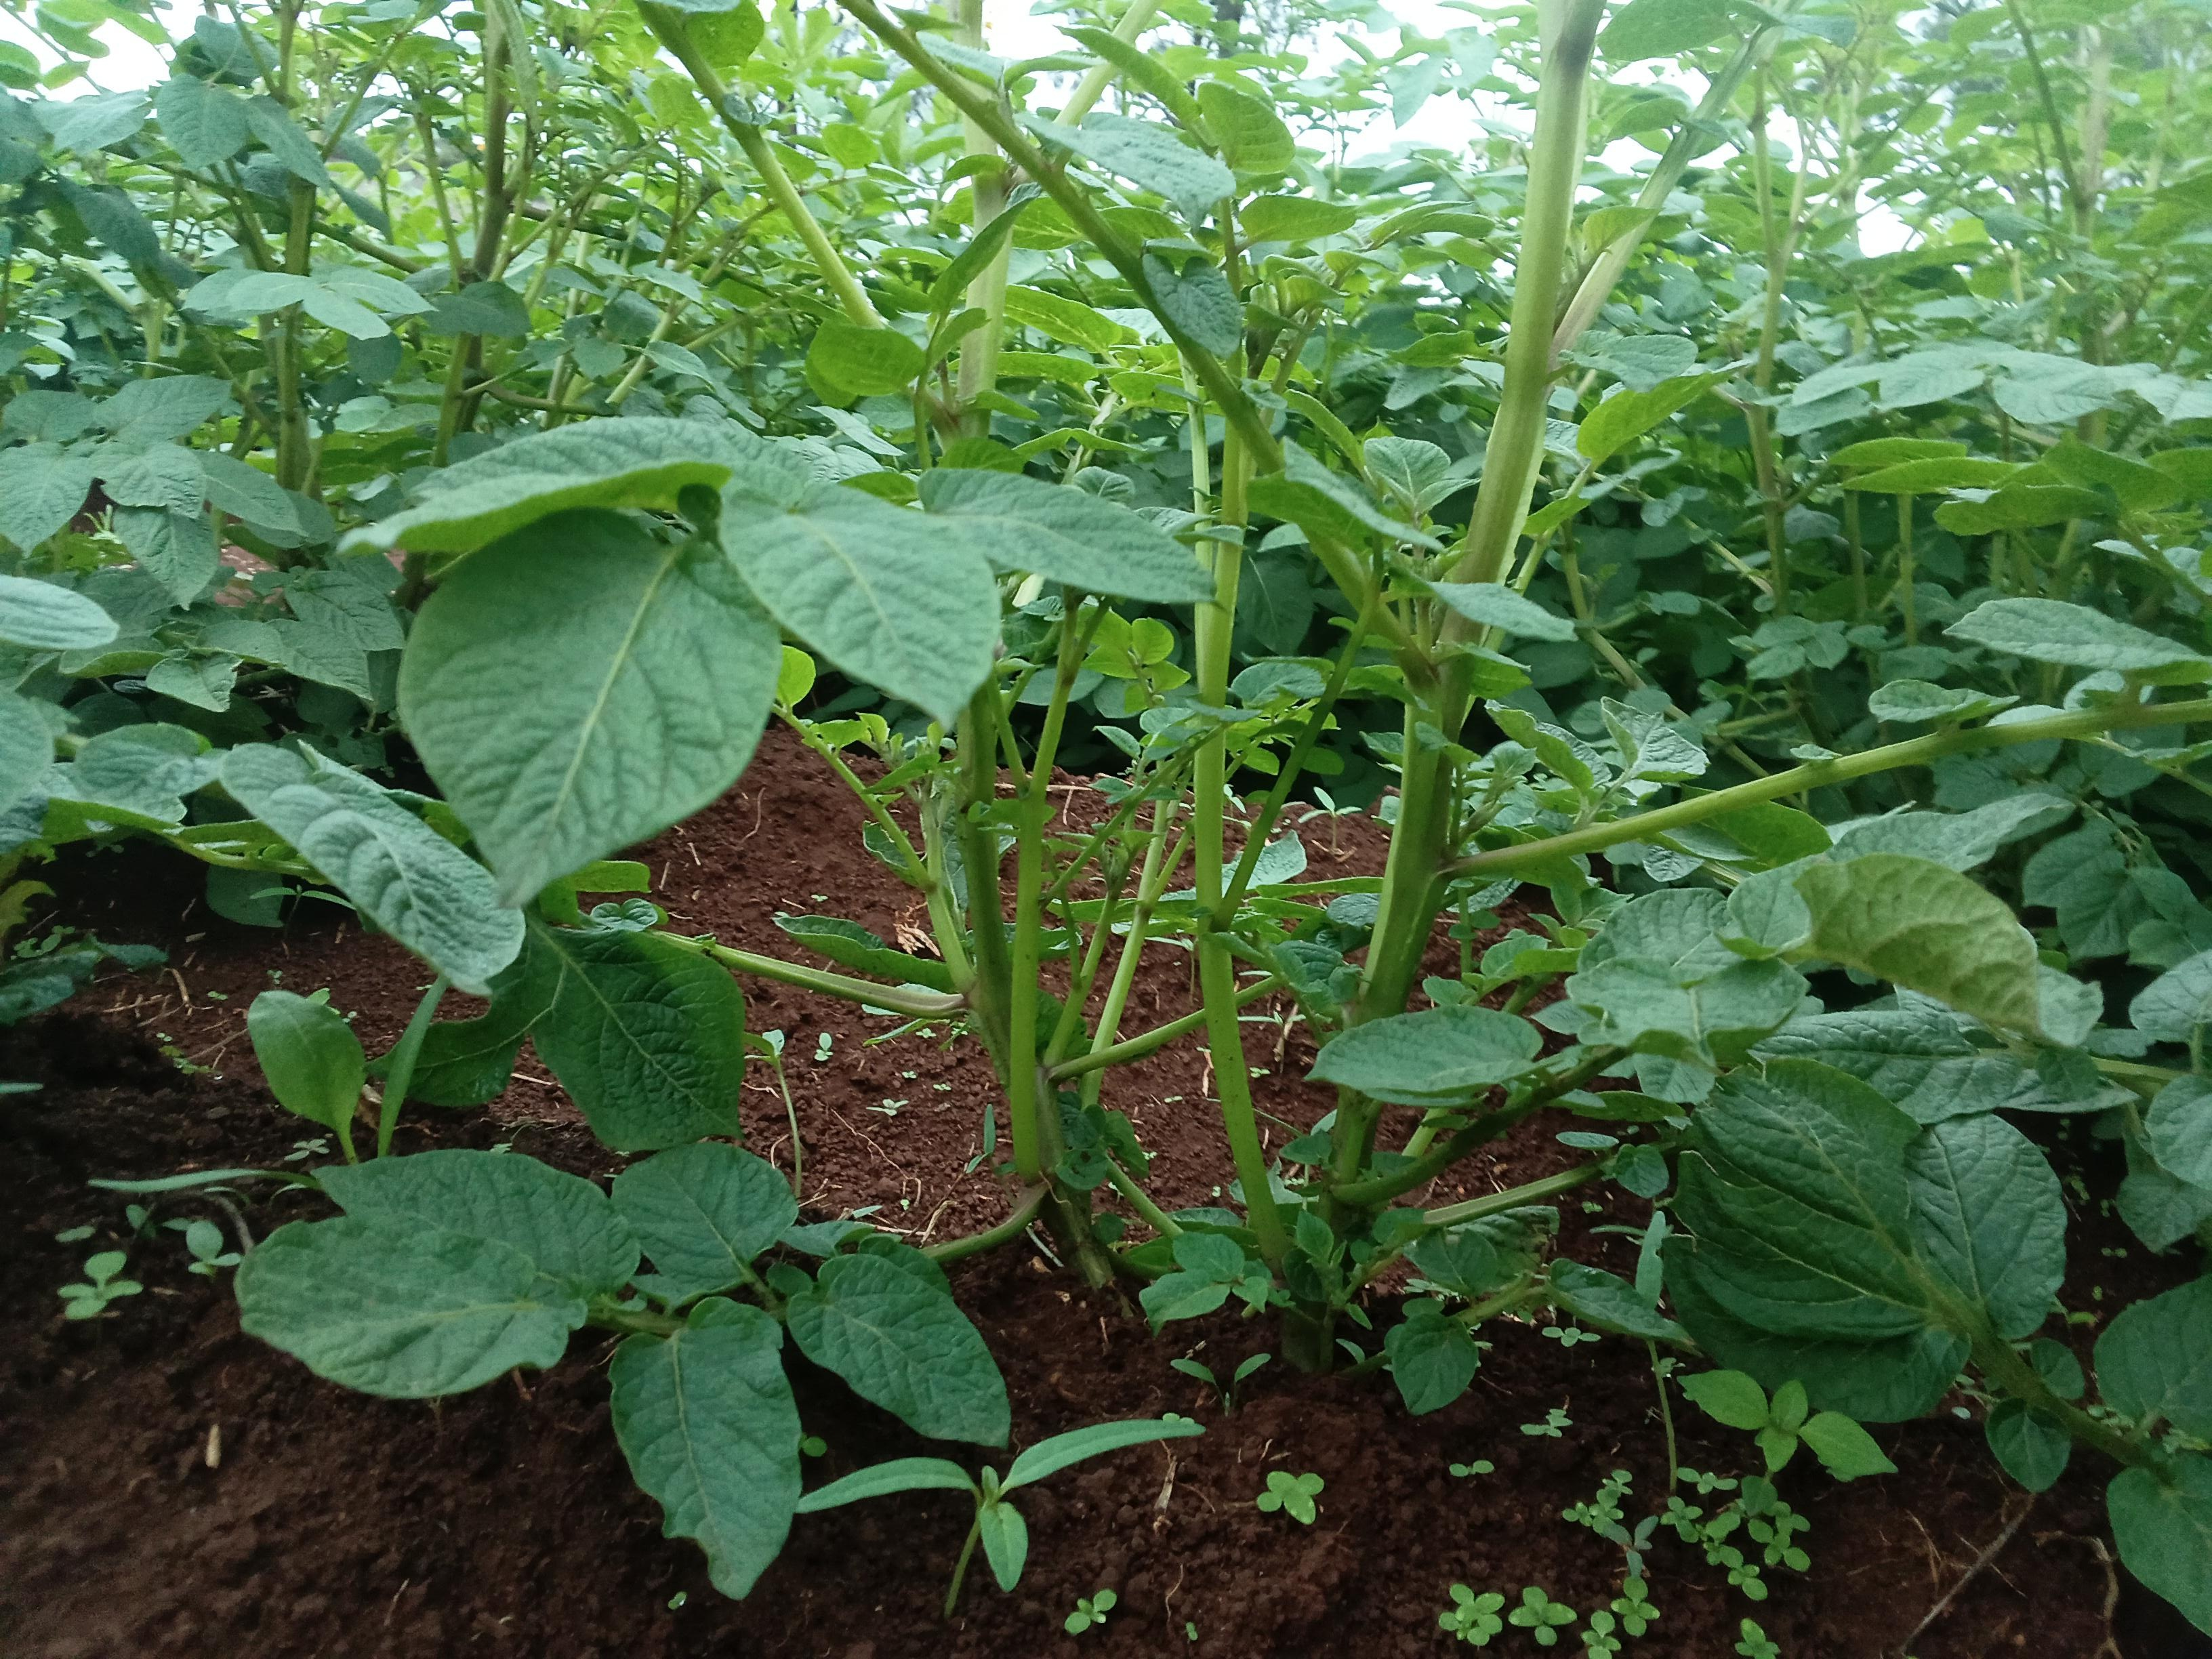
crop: potato
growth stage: flowering
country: Kenya
